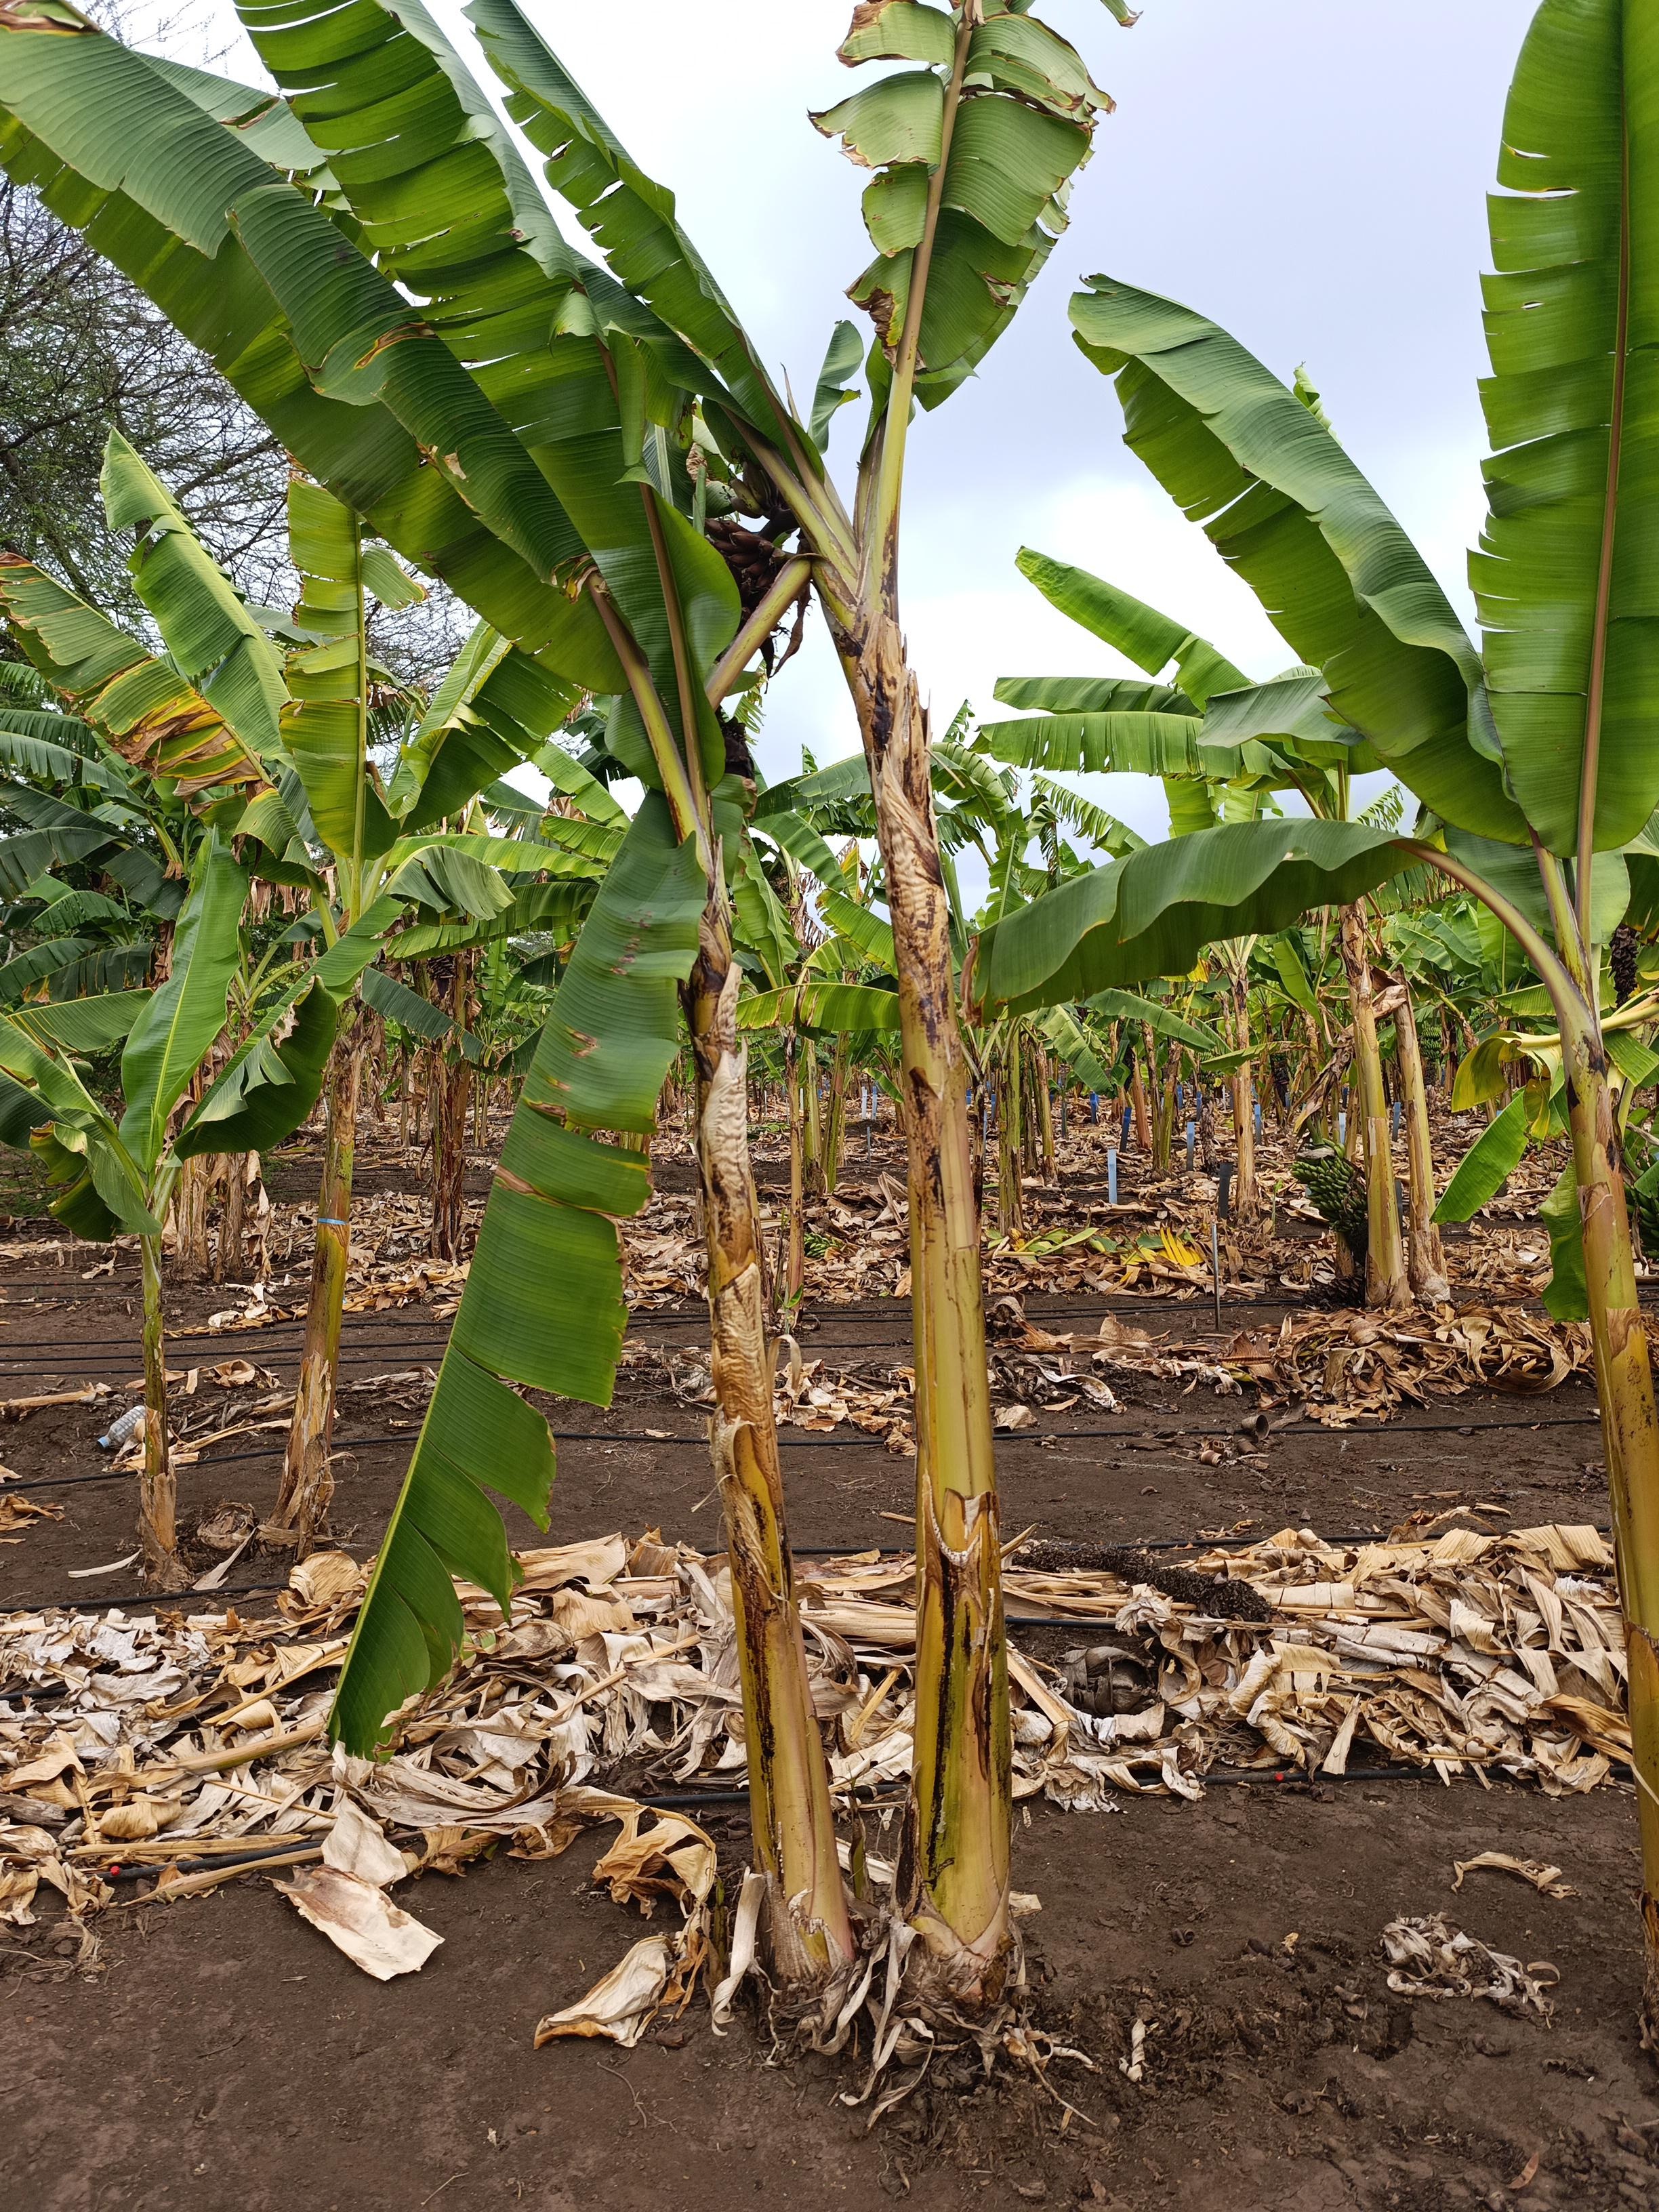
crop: banana
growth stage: development fruit
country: Tanzania
